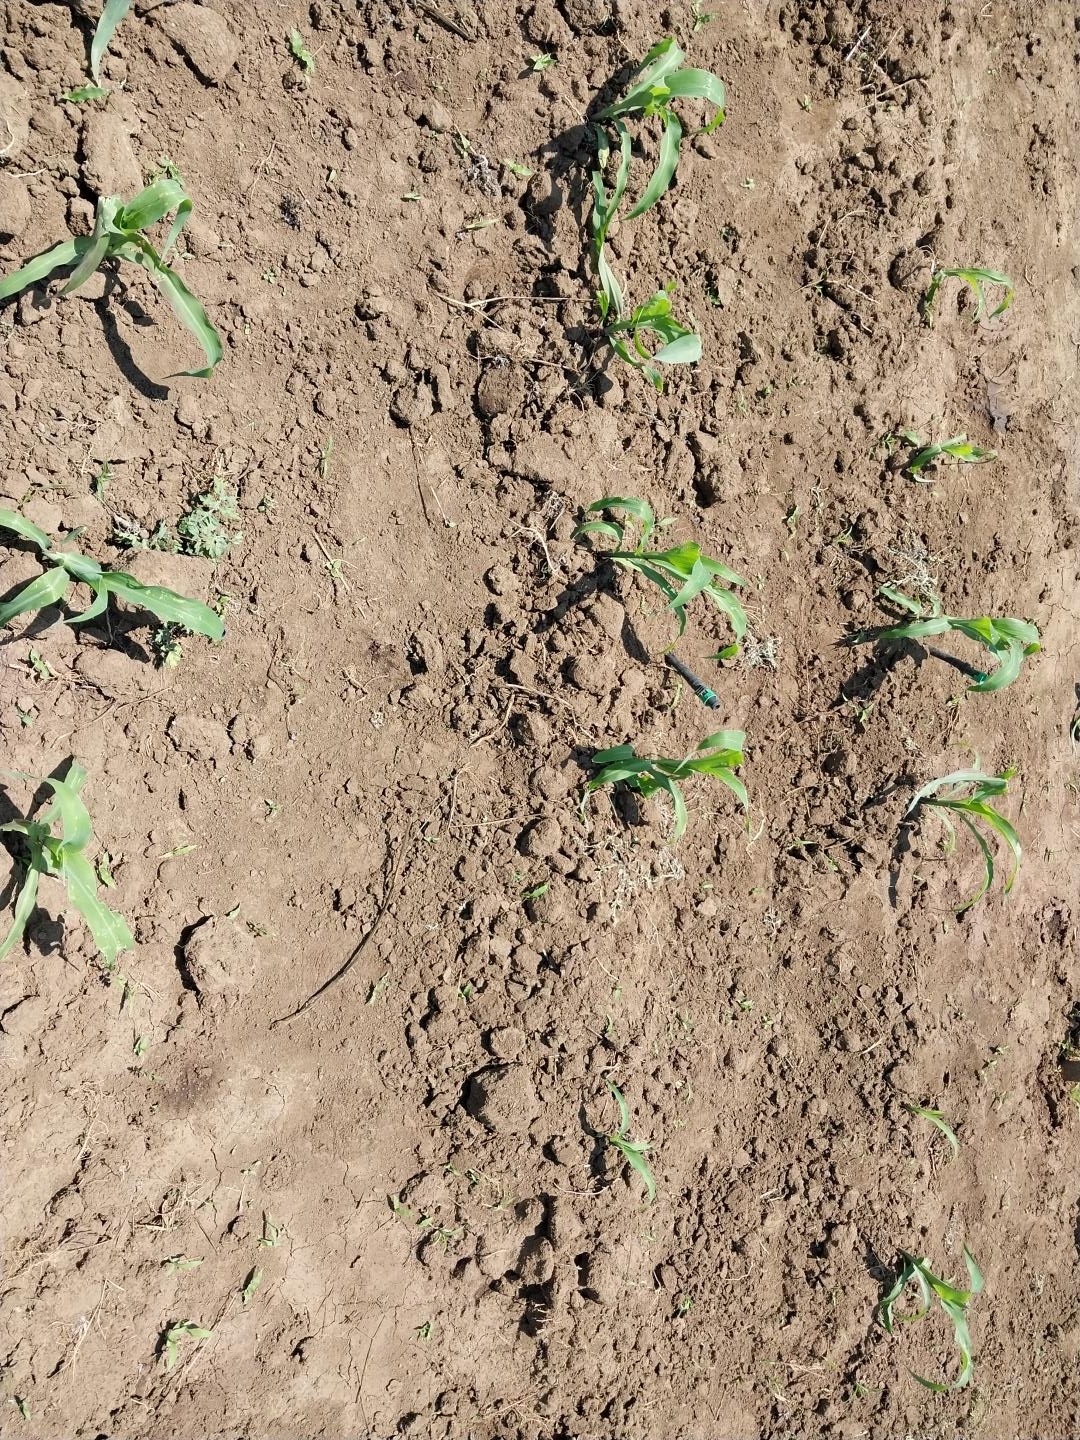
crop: maize
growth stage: vegetative
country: Tanzania
